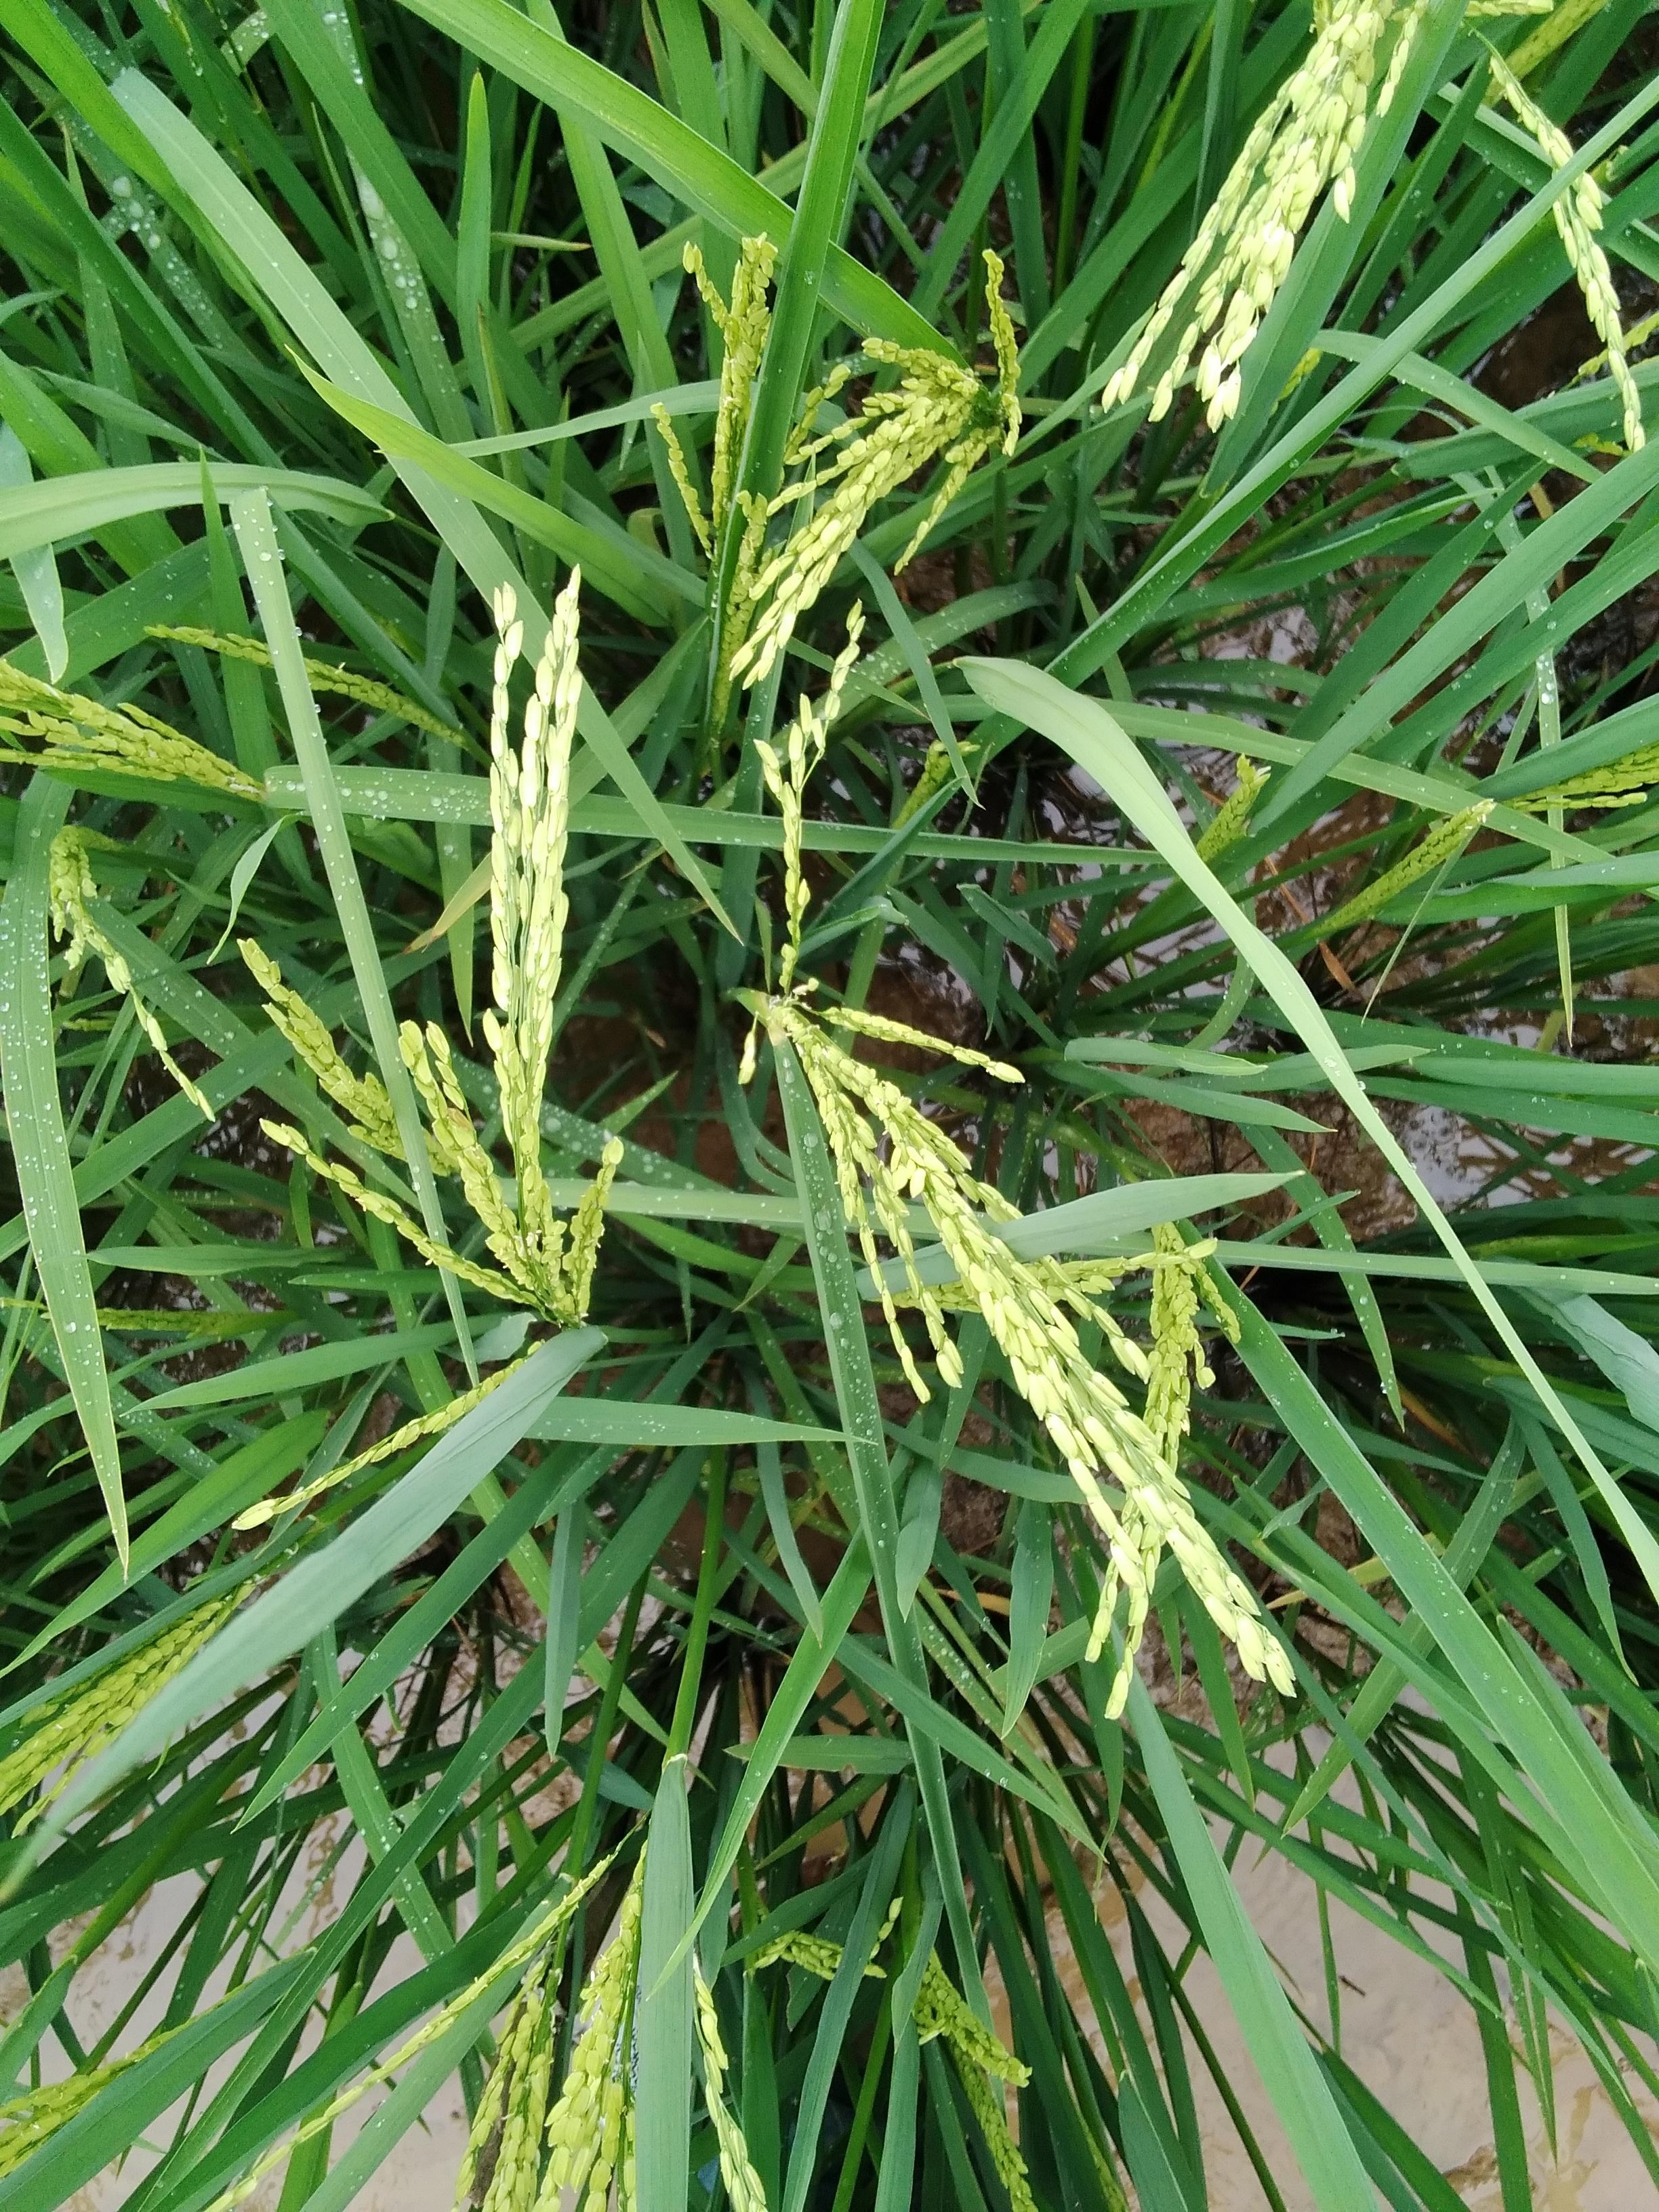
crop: rice
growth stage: flowering
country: Nigeria
